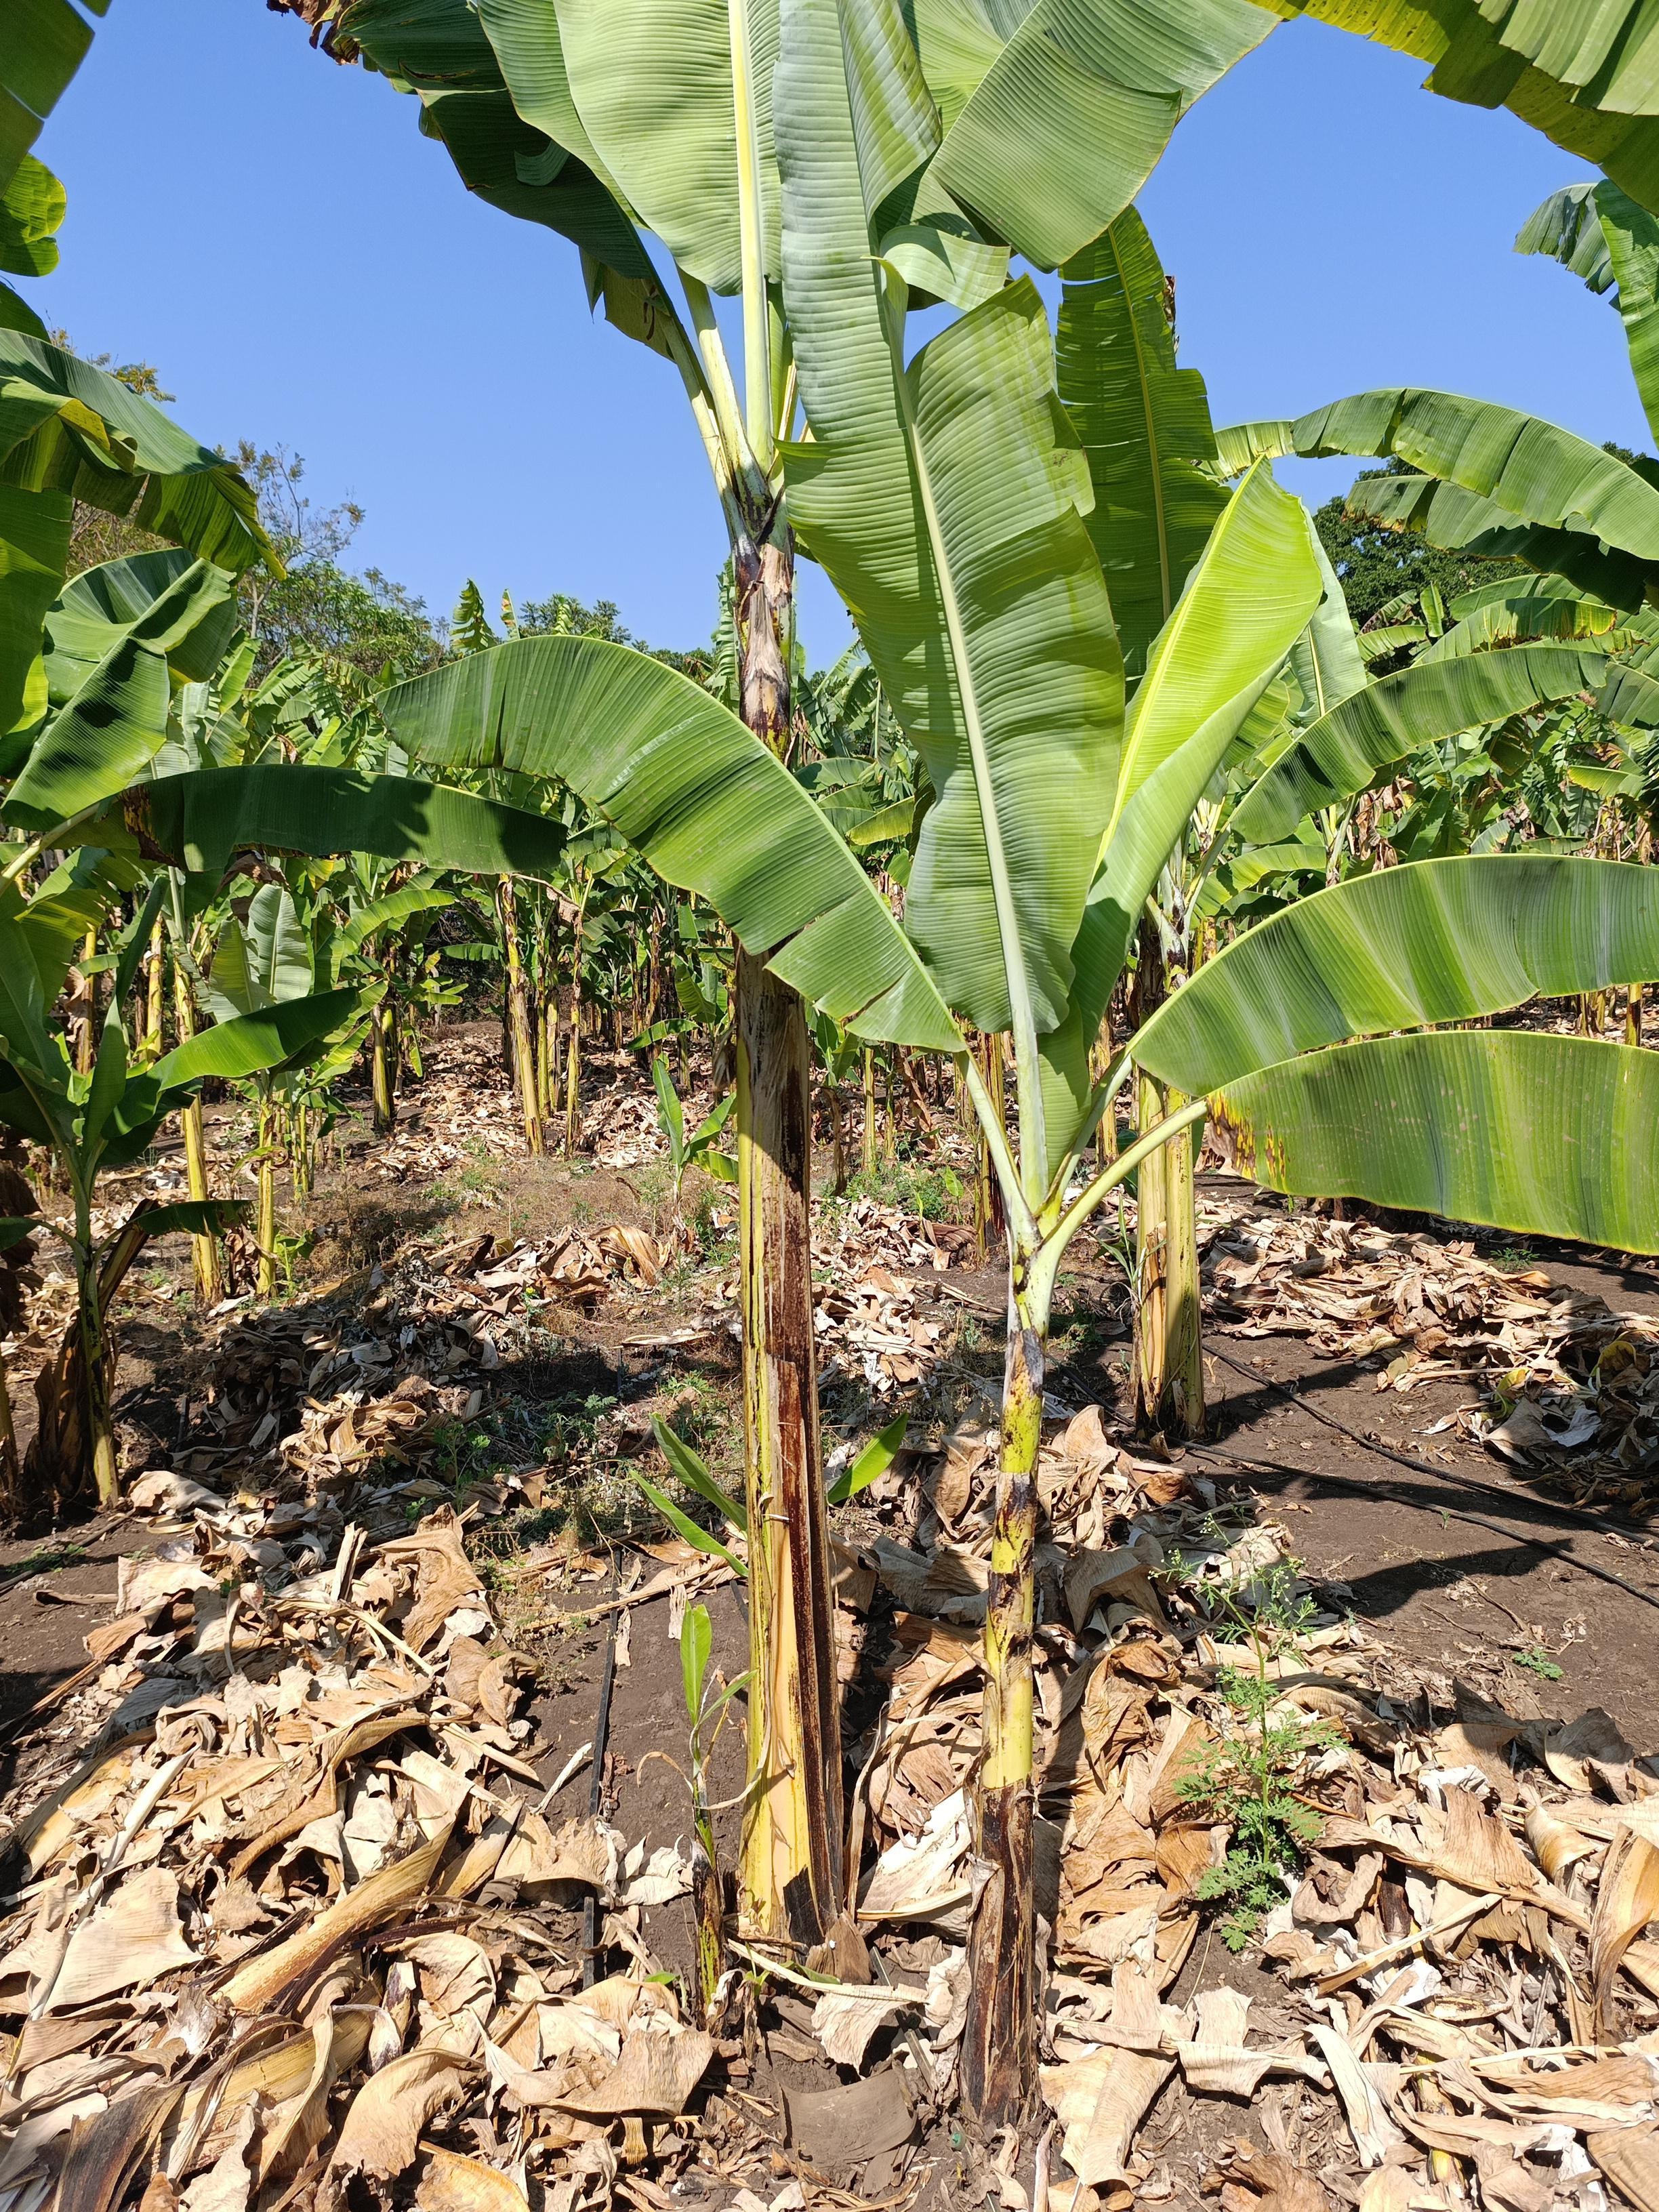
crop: banana
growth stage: vegetative
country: Tanzania
